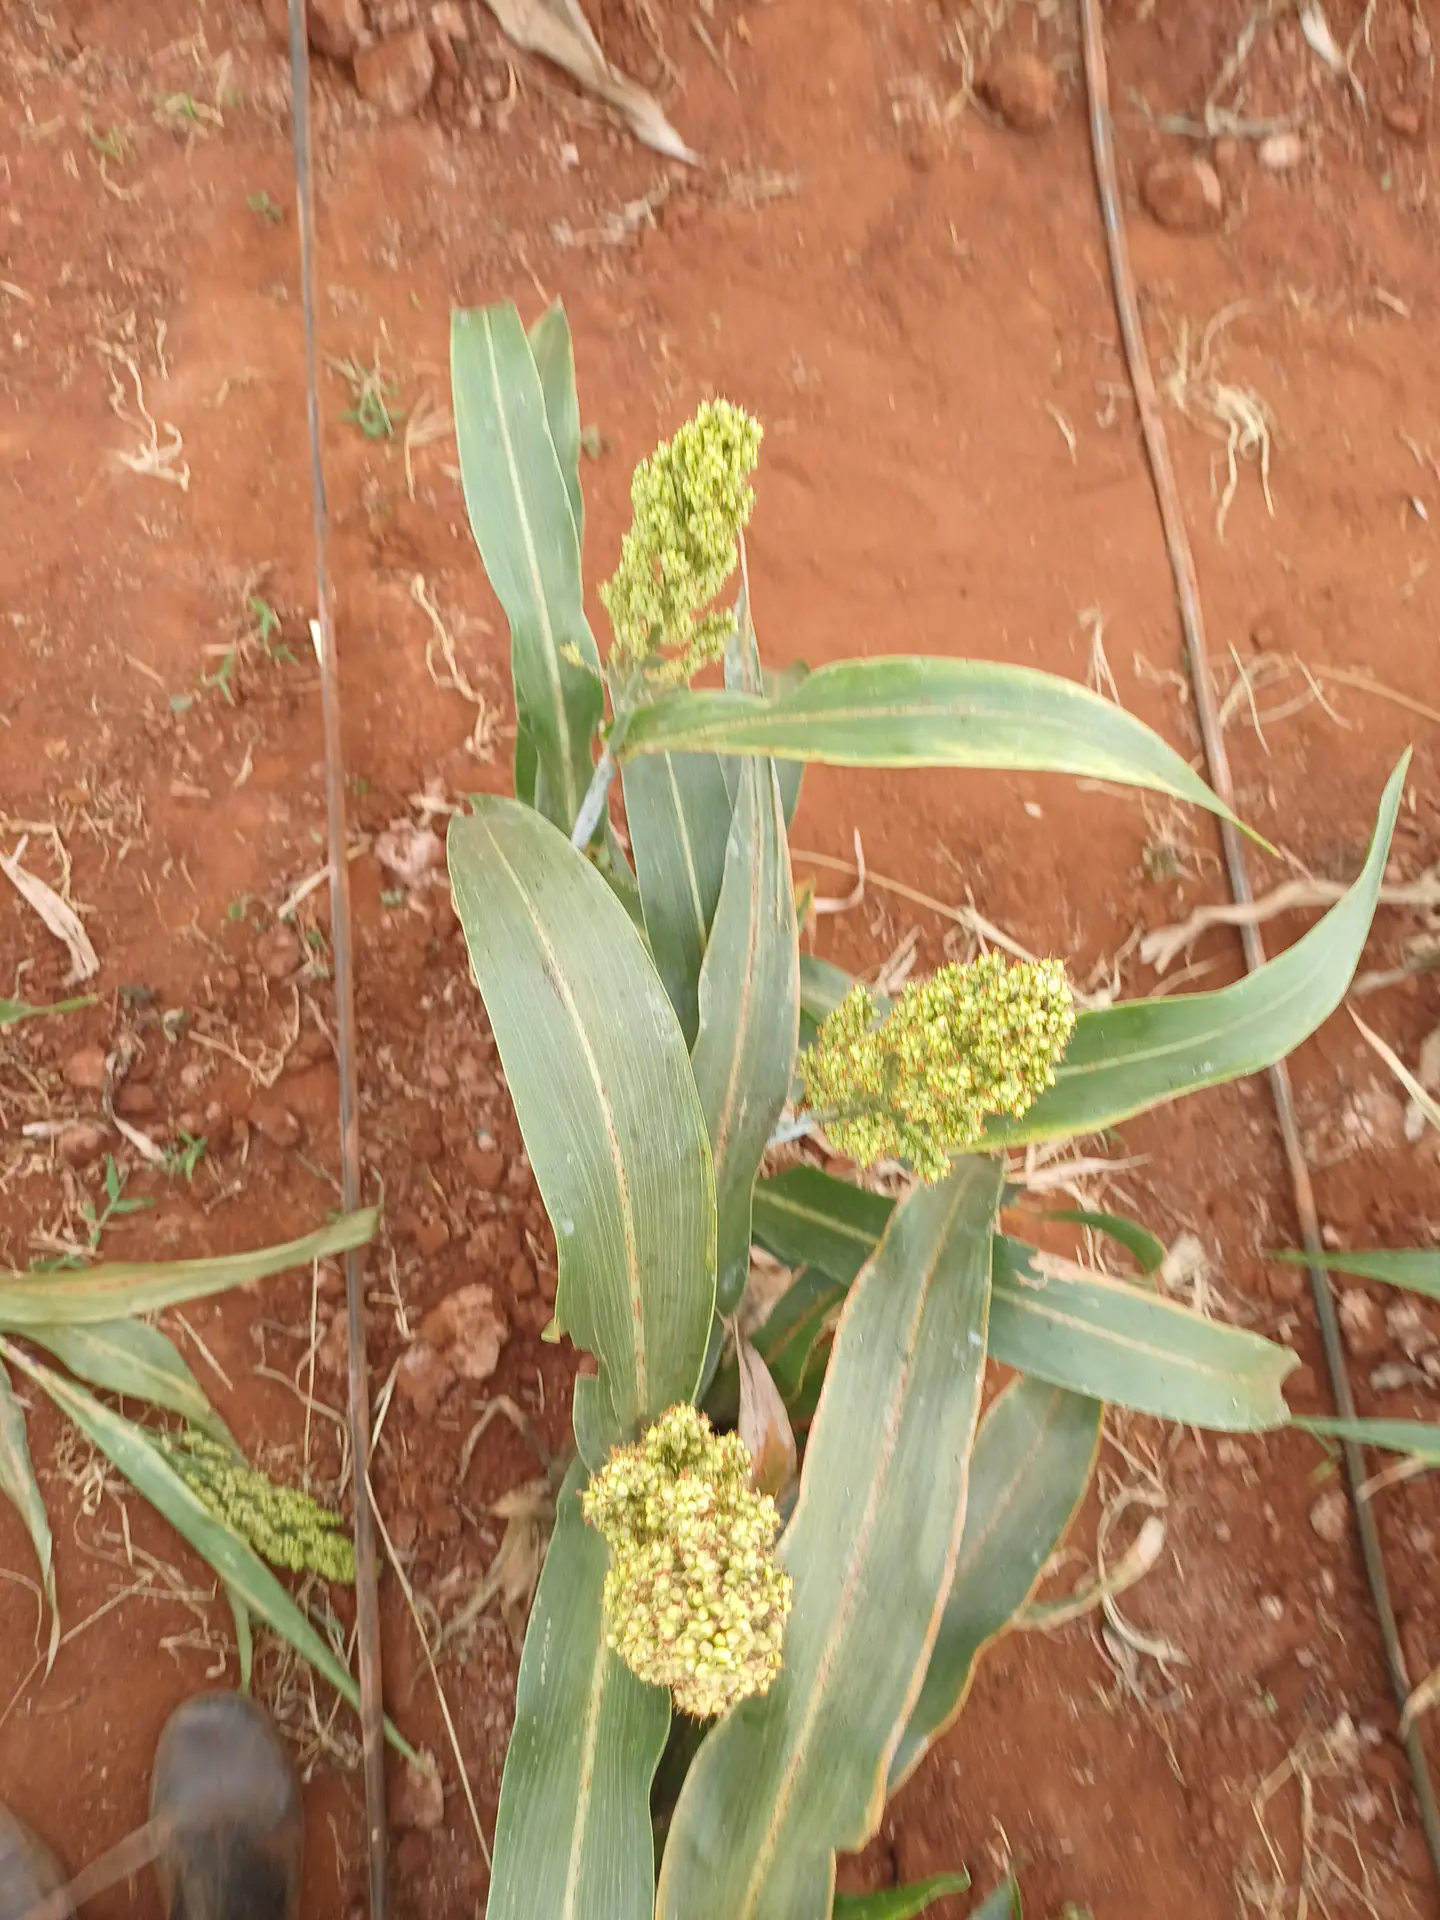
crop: sorghum
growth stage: filling grain
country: Kenya
